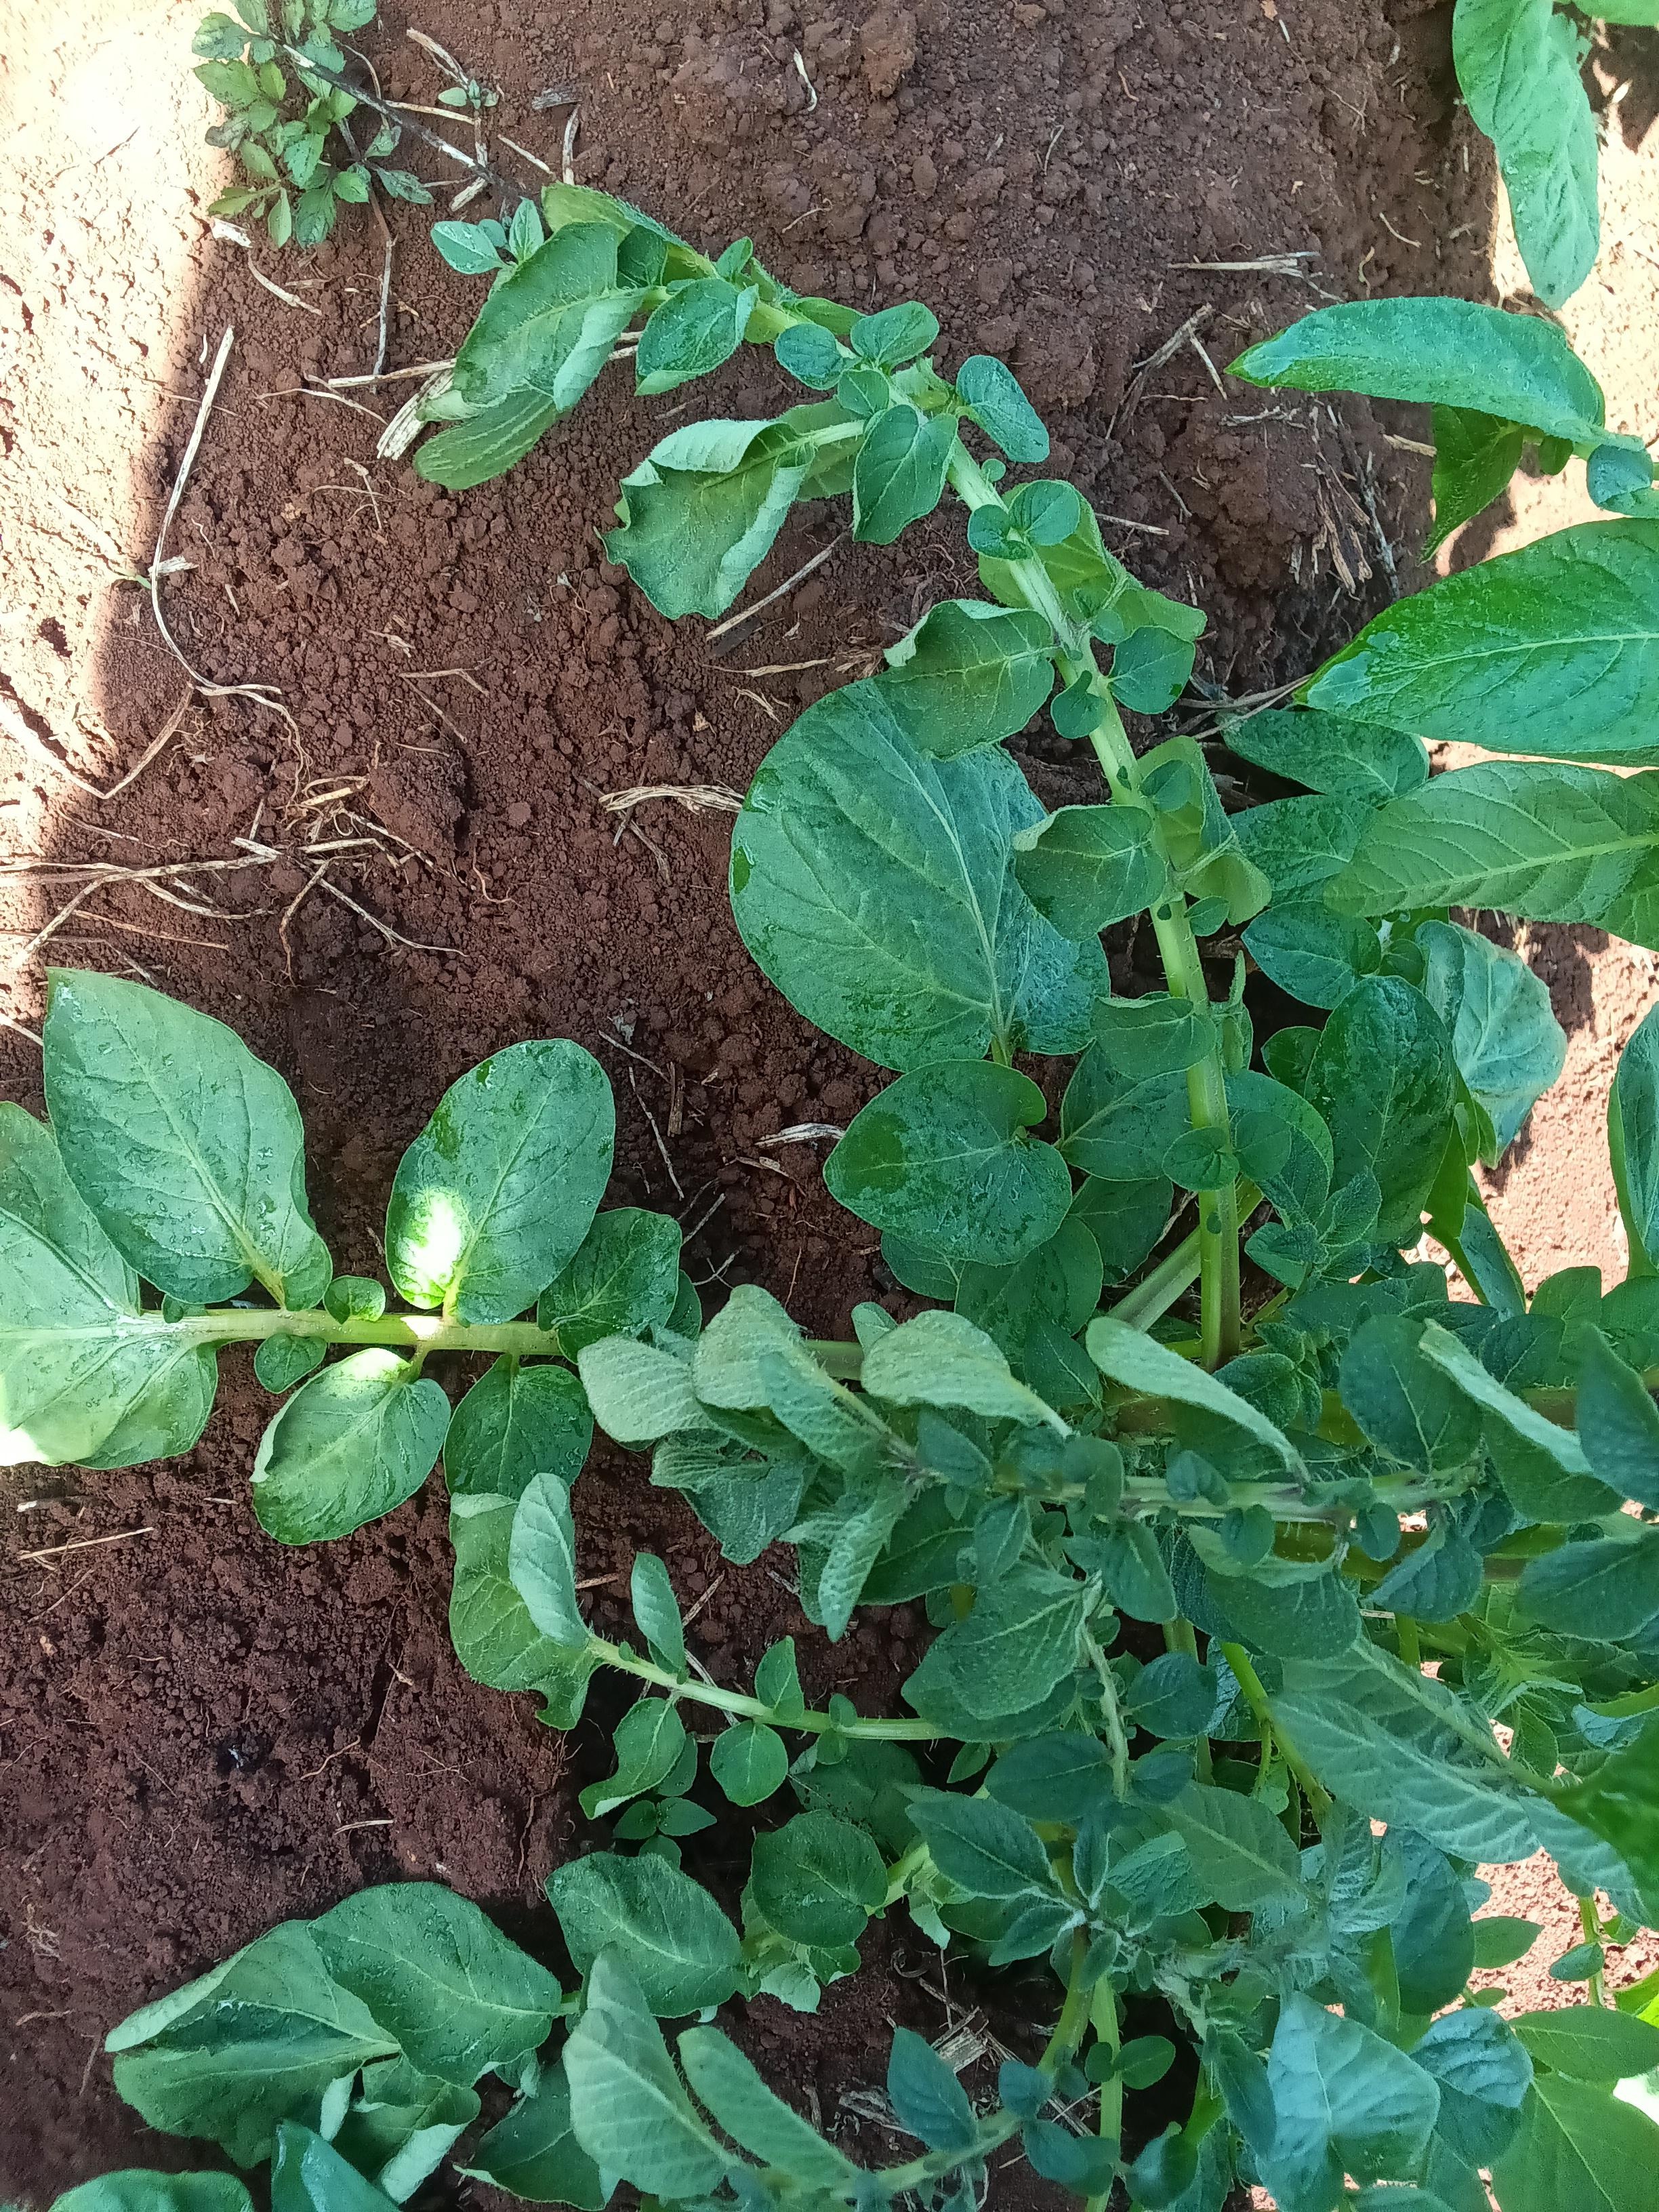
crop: potato
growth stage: vegetative
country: Kenya
